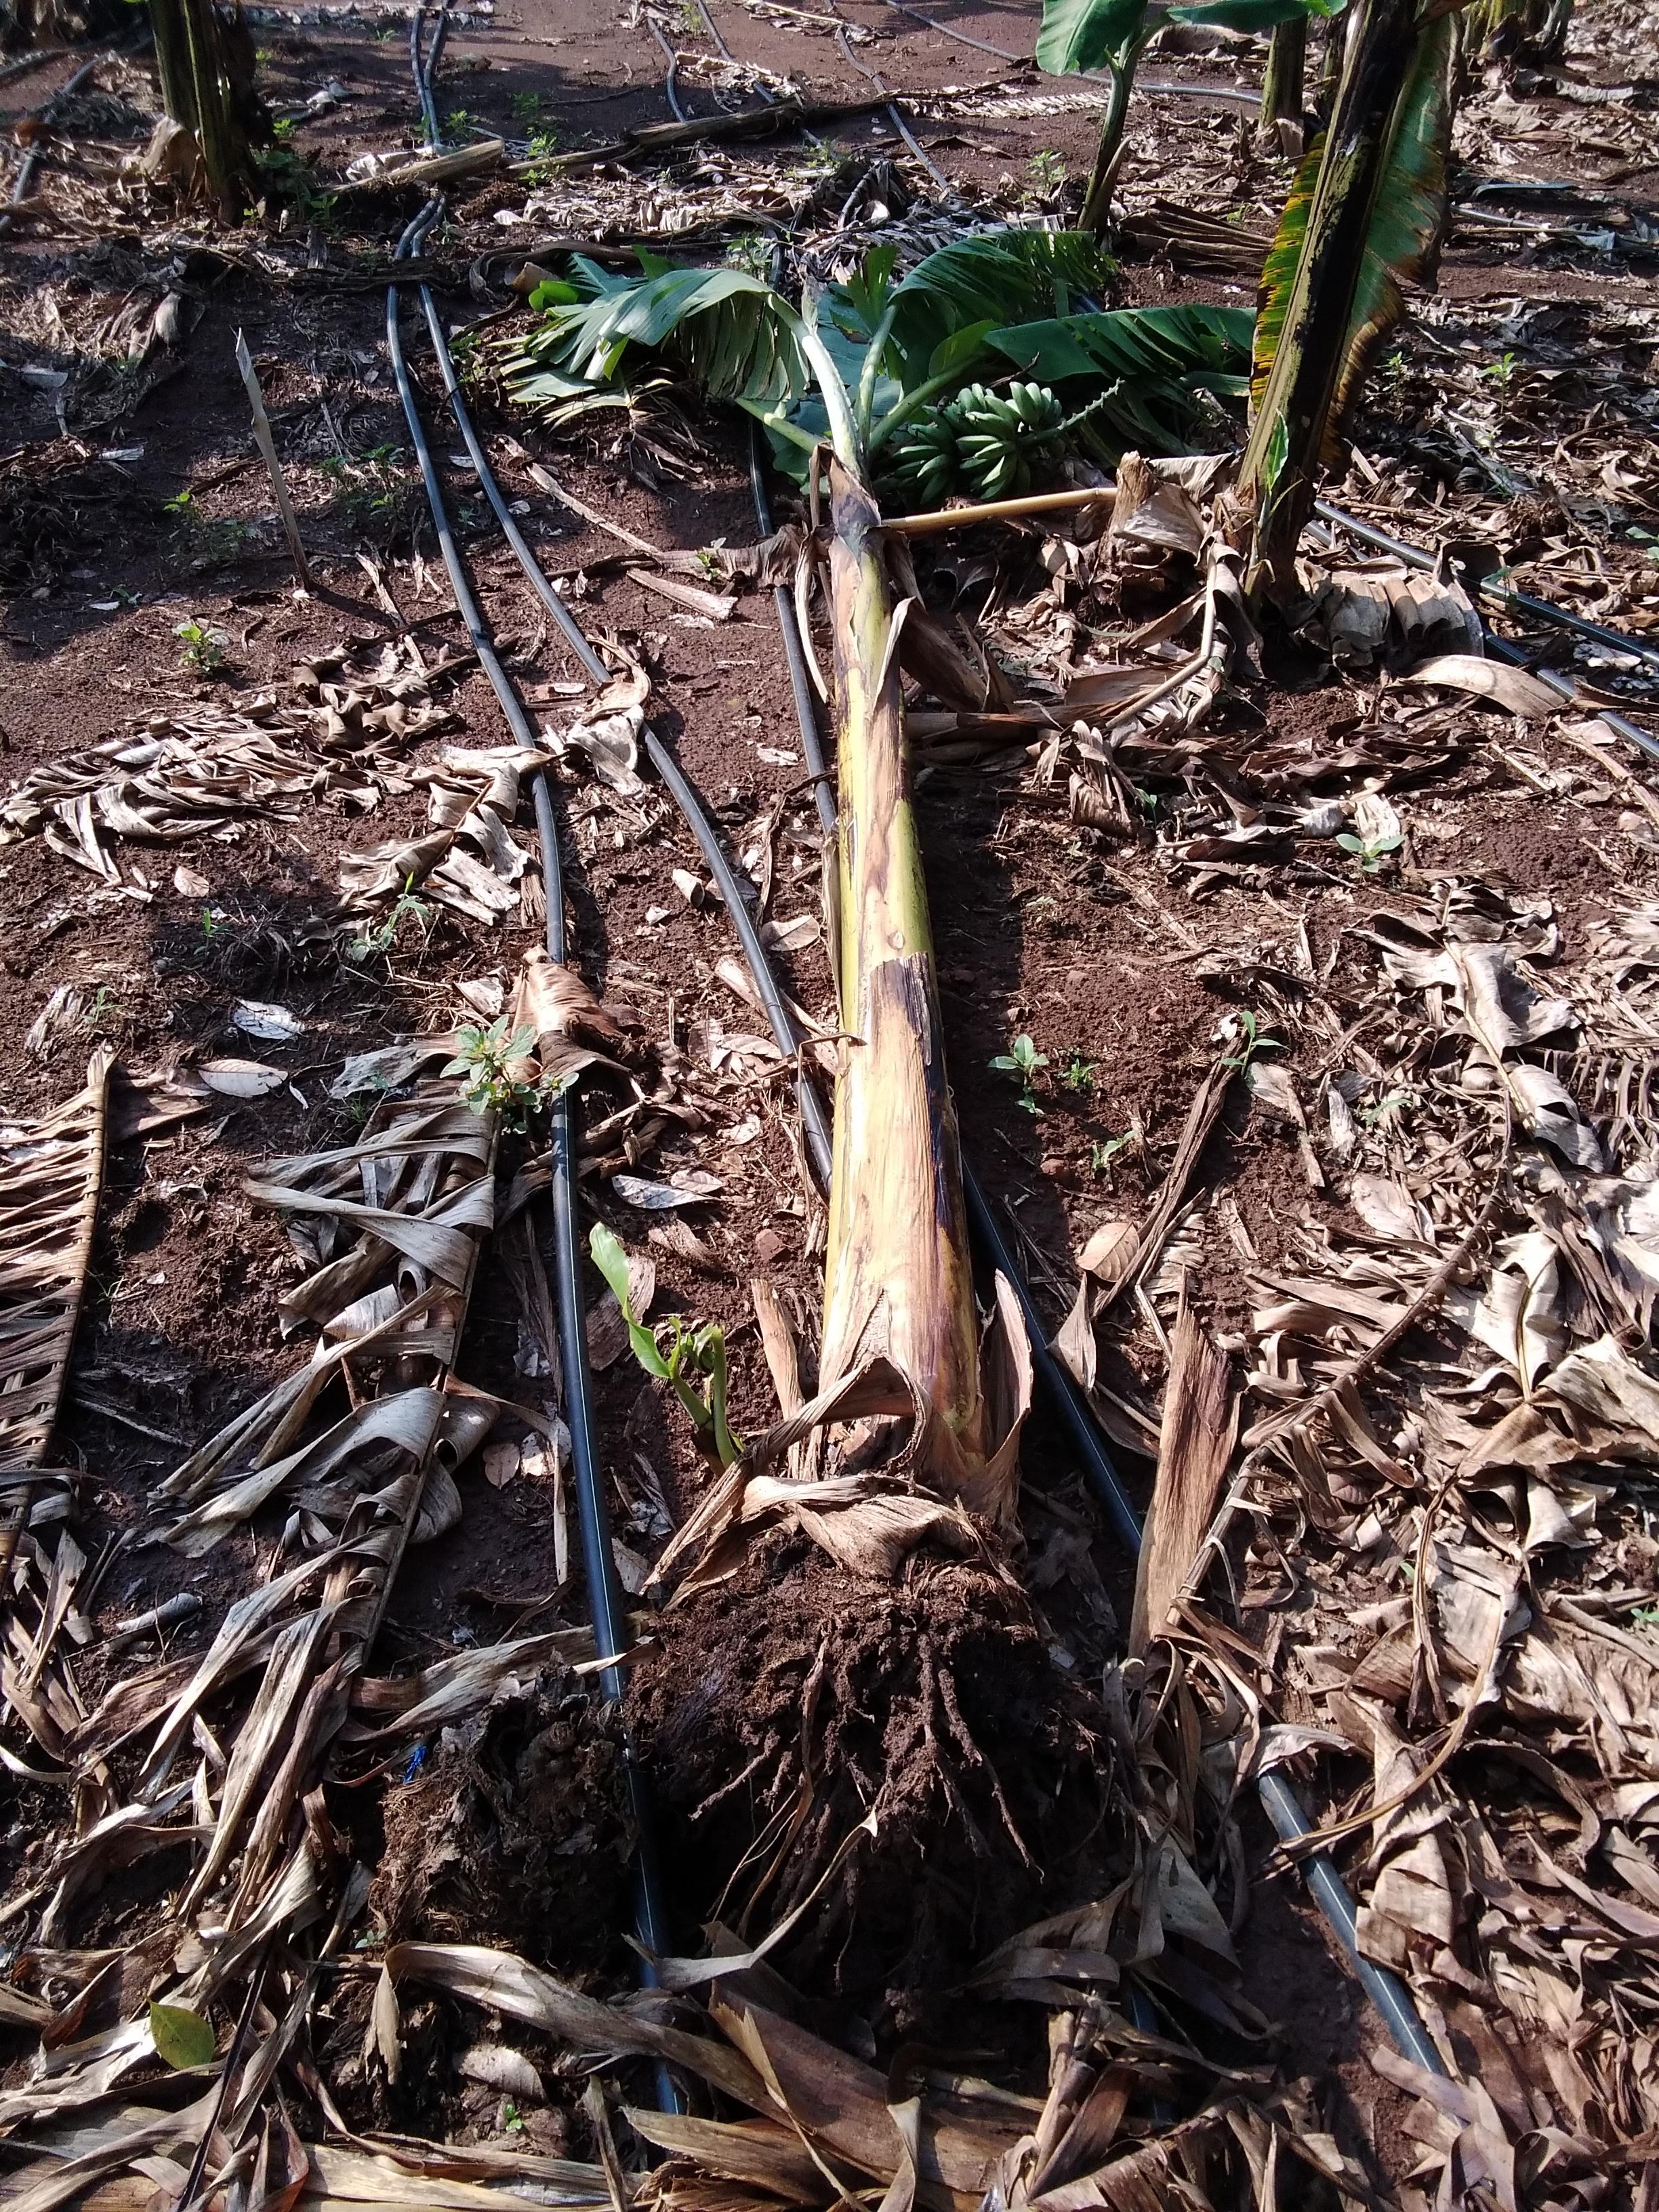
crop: banana
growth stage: harvest maturity
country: Tanzania
